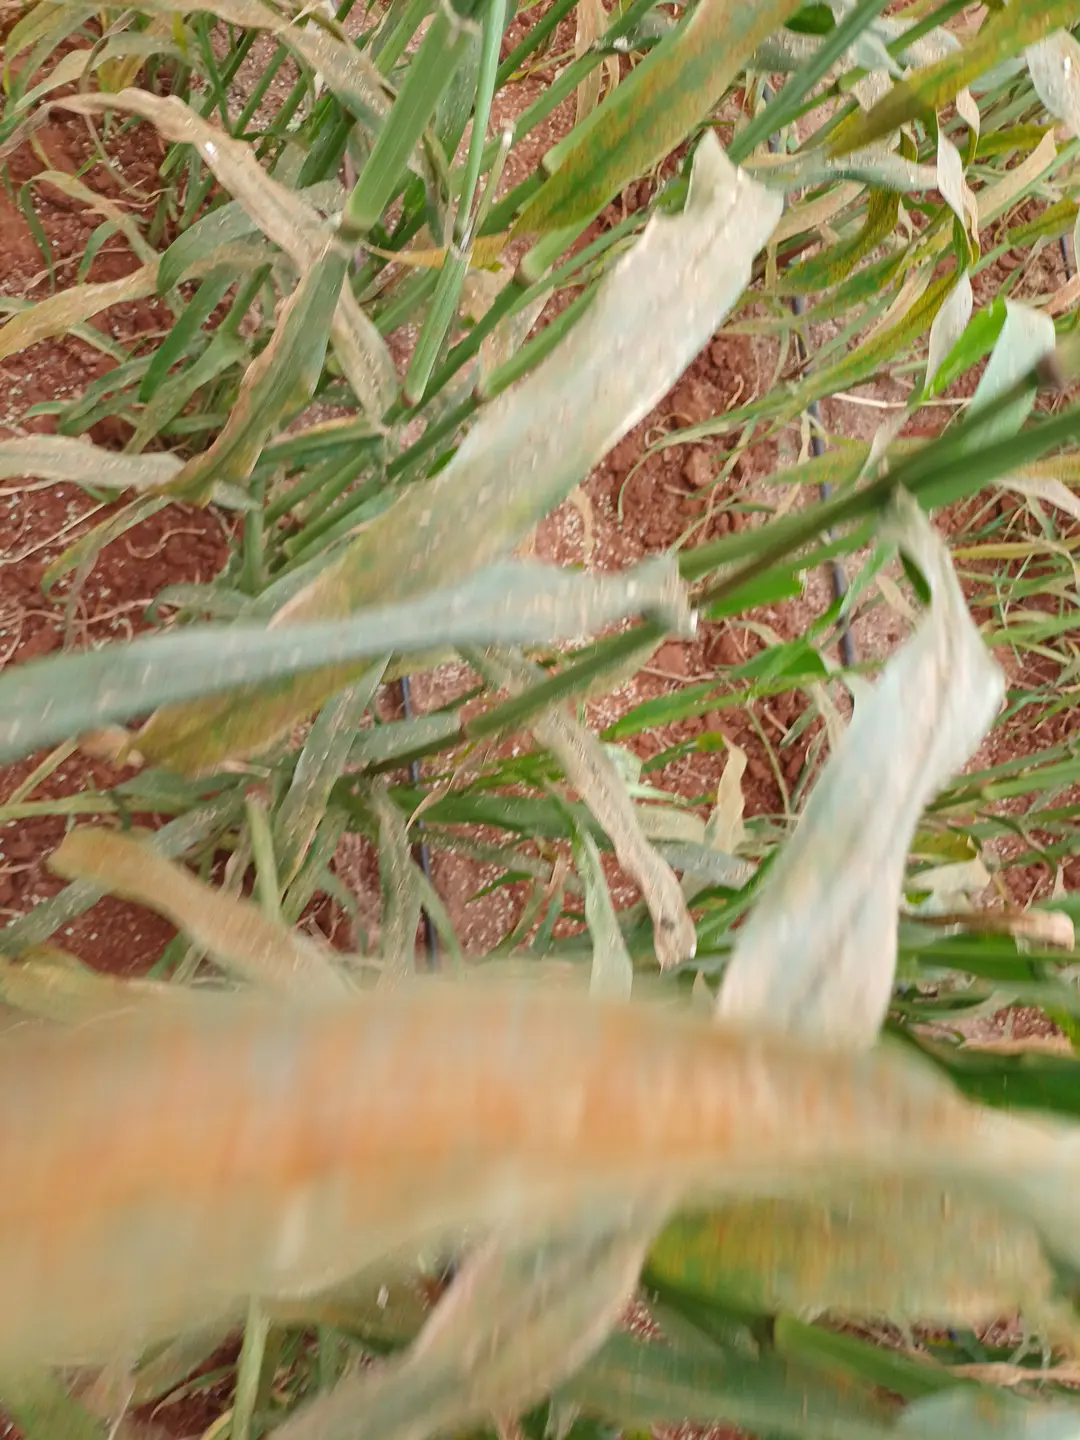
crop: pearl millet
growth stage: filling grain
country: Kenya
